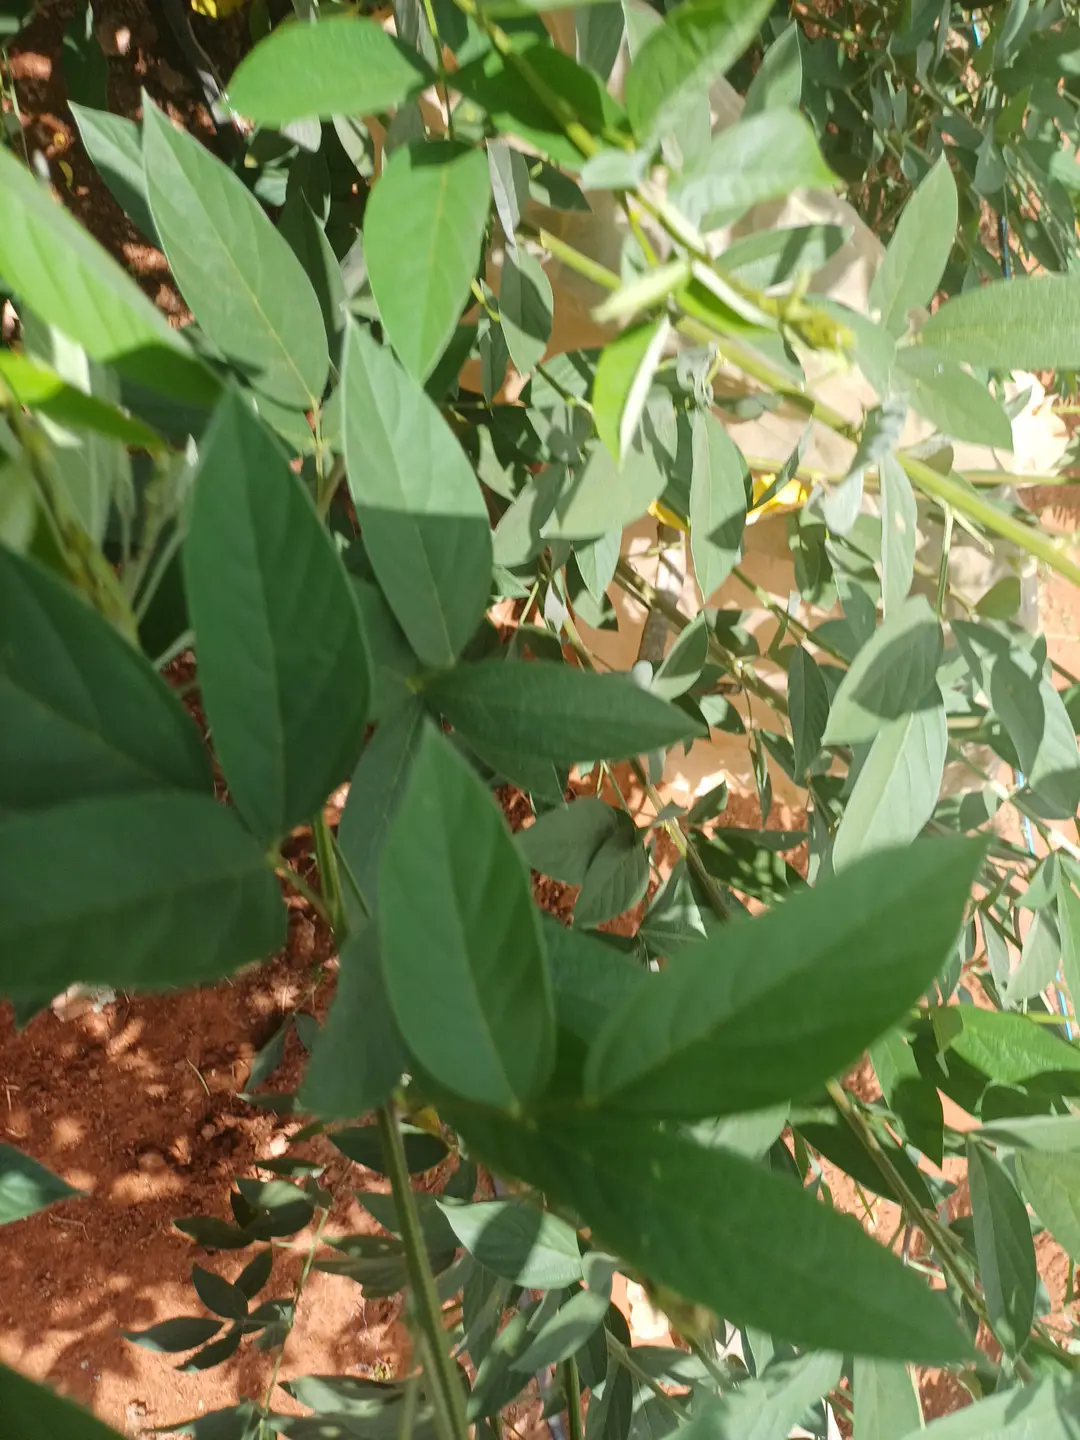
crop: pigeonpea
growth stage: development pod
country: Kenya
